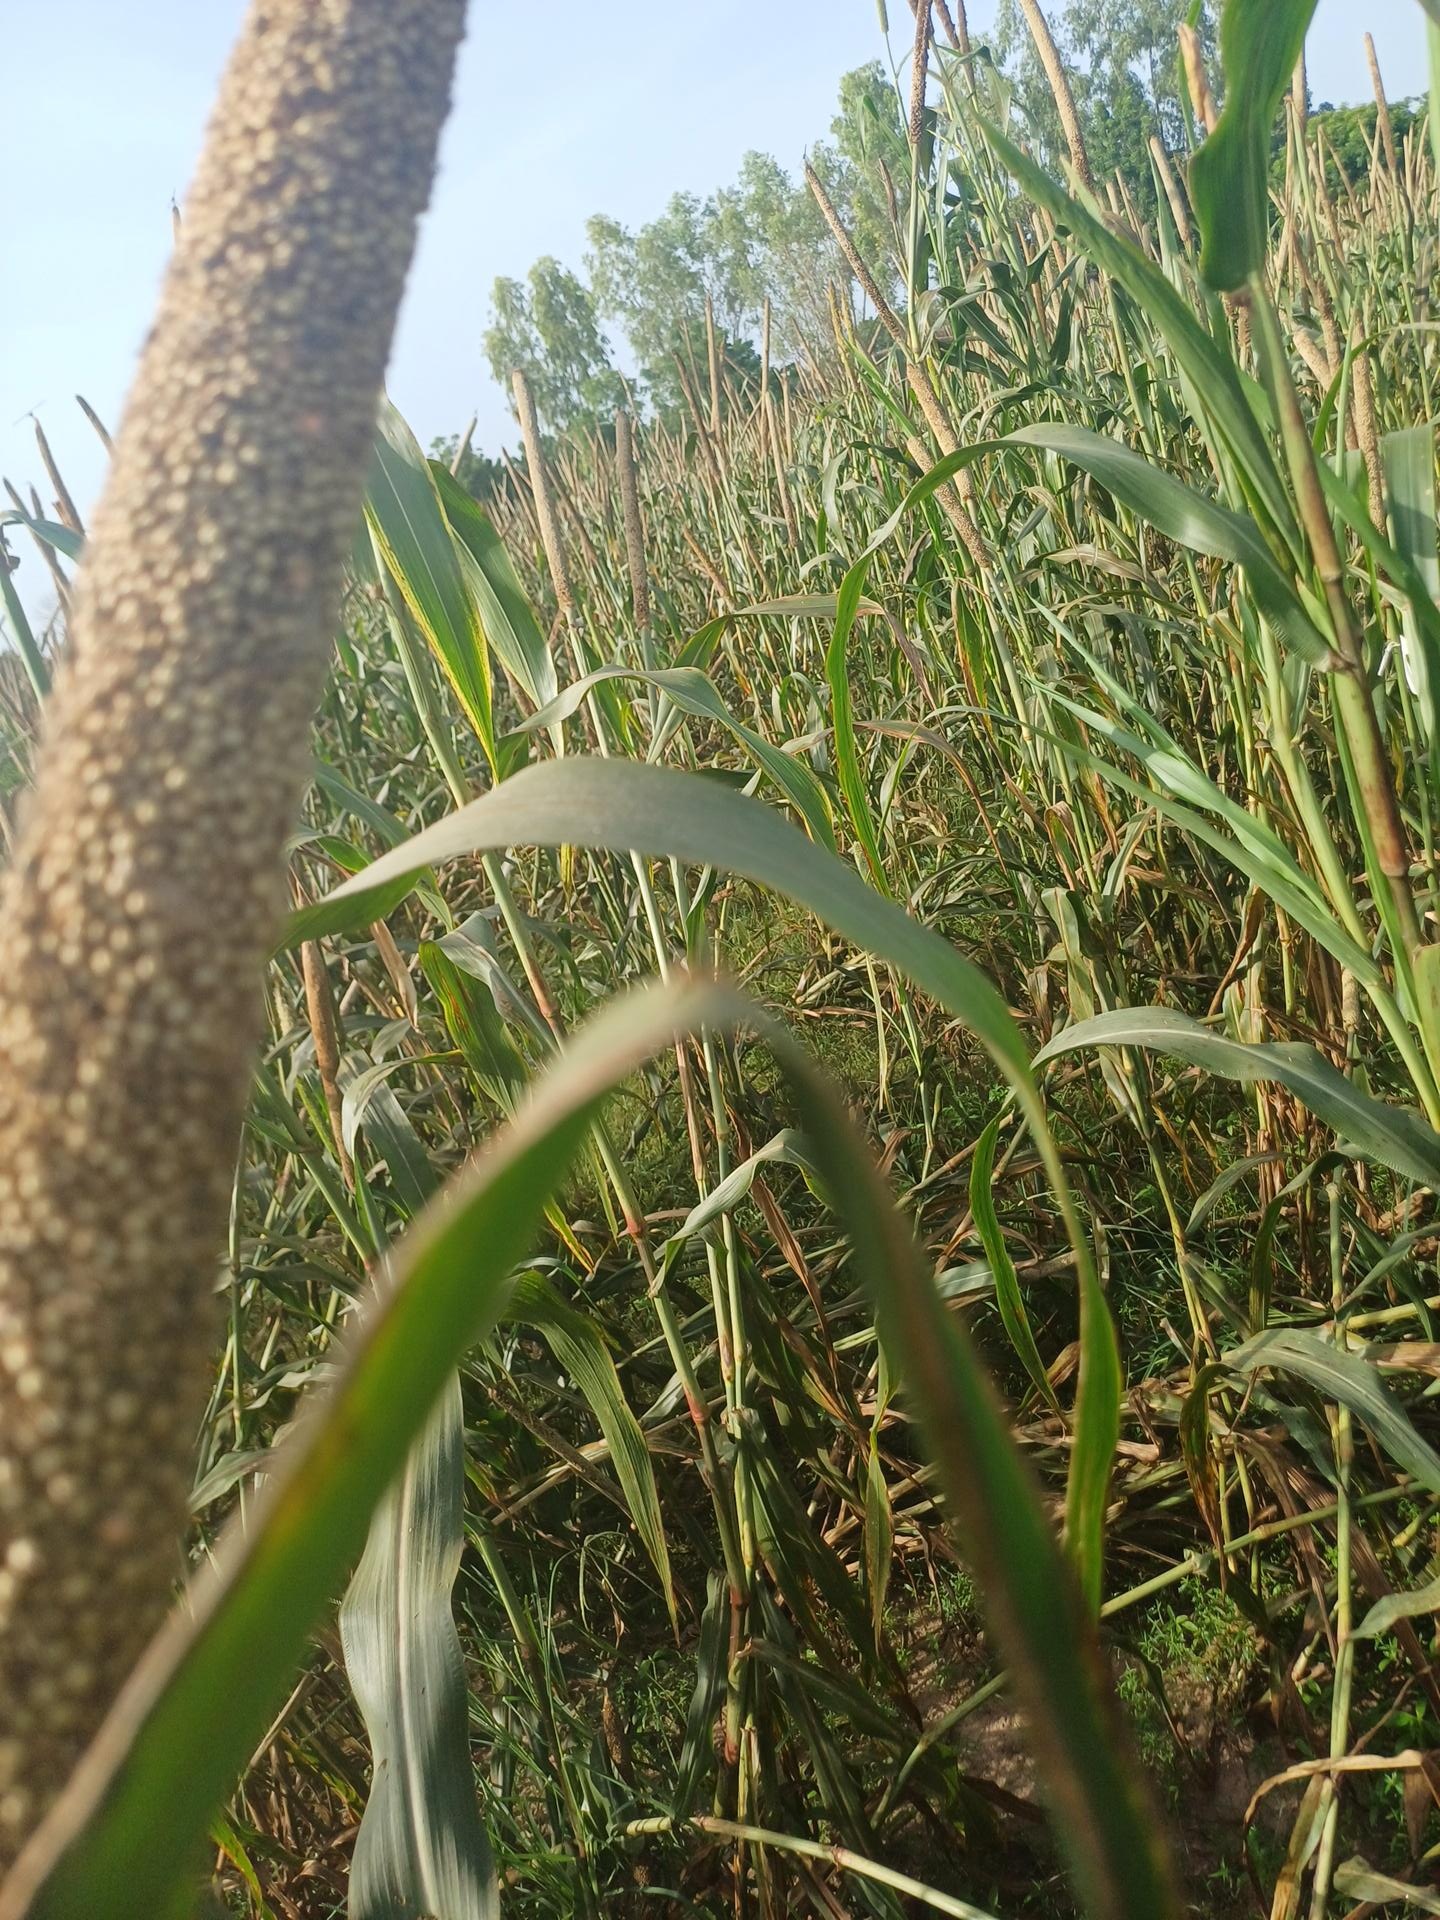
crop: pearl millet
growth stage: filling grain
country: Senegal
